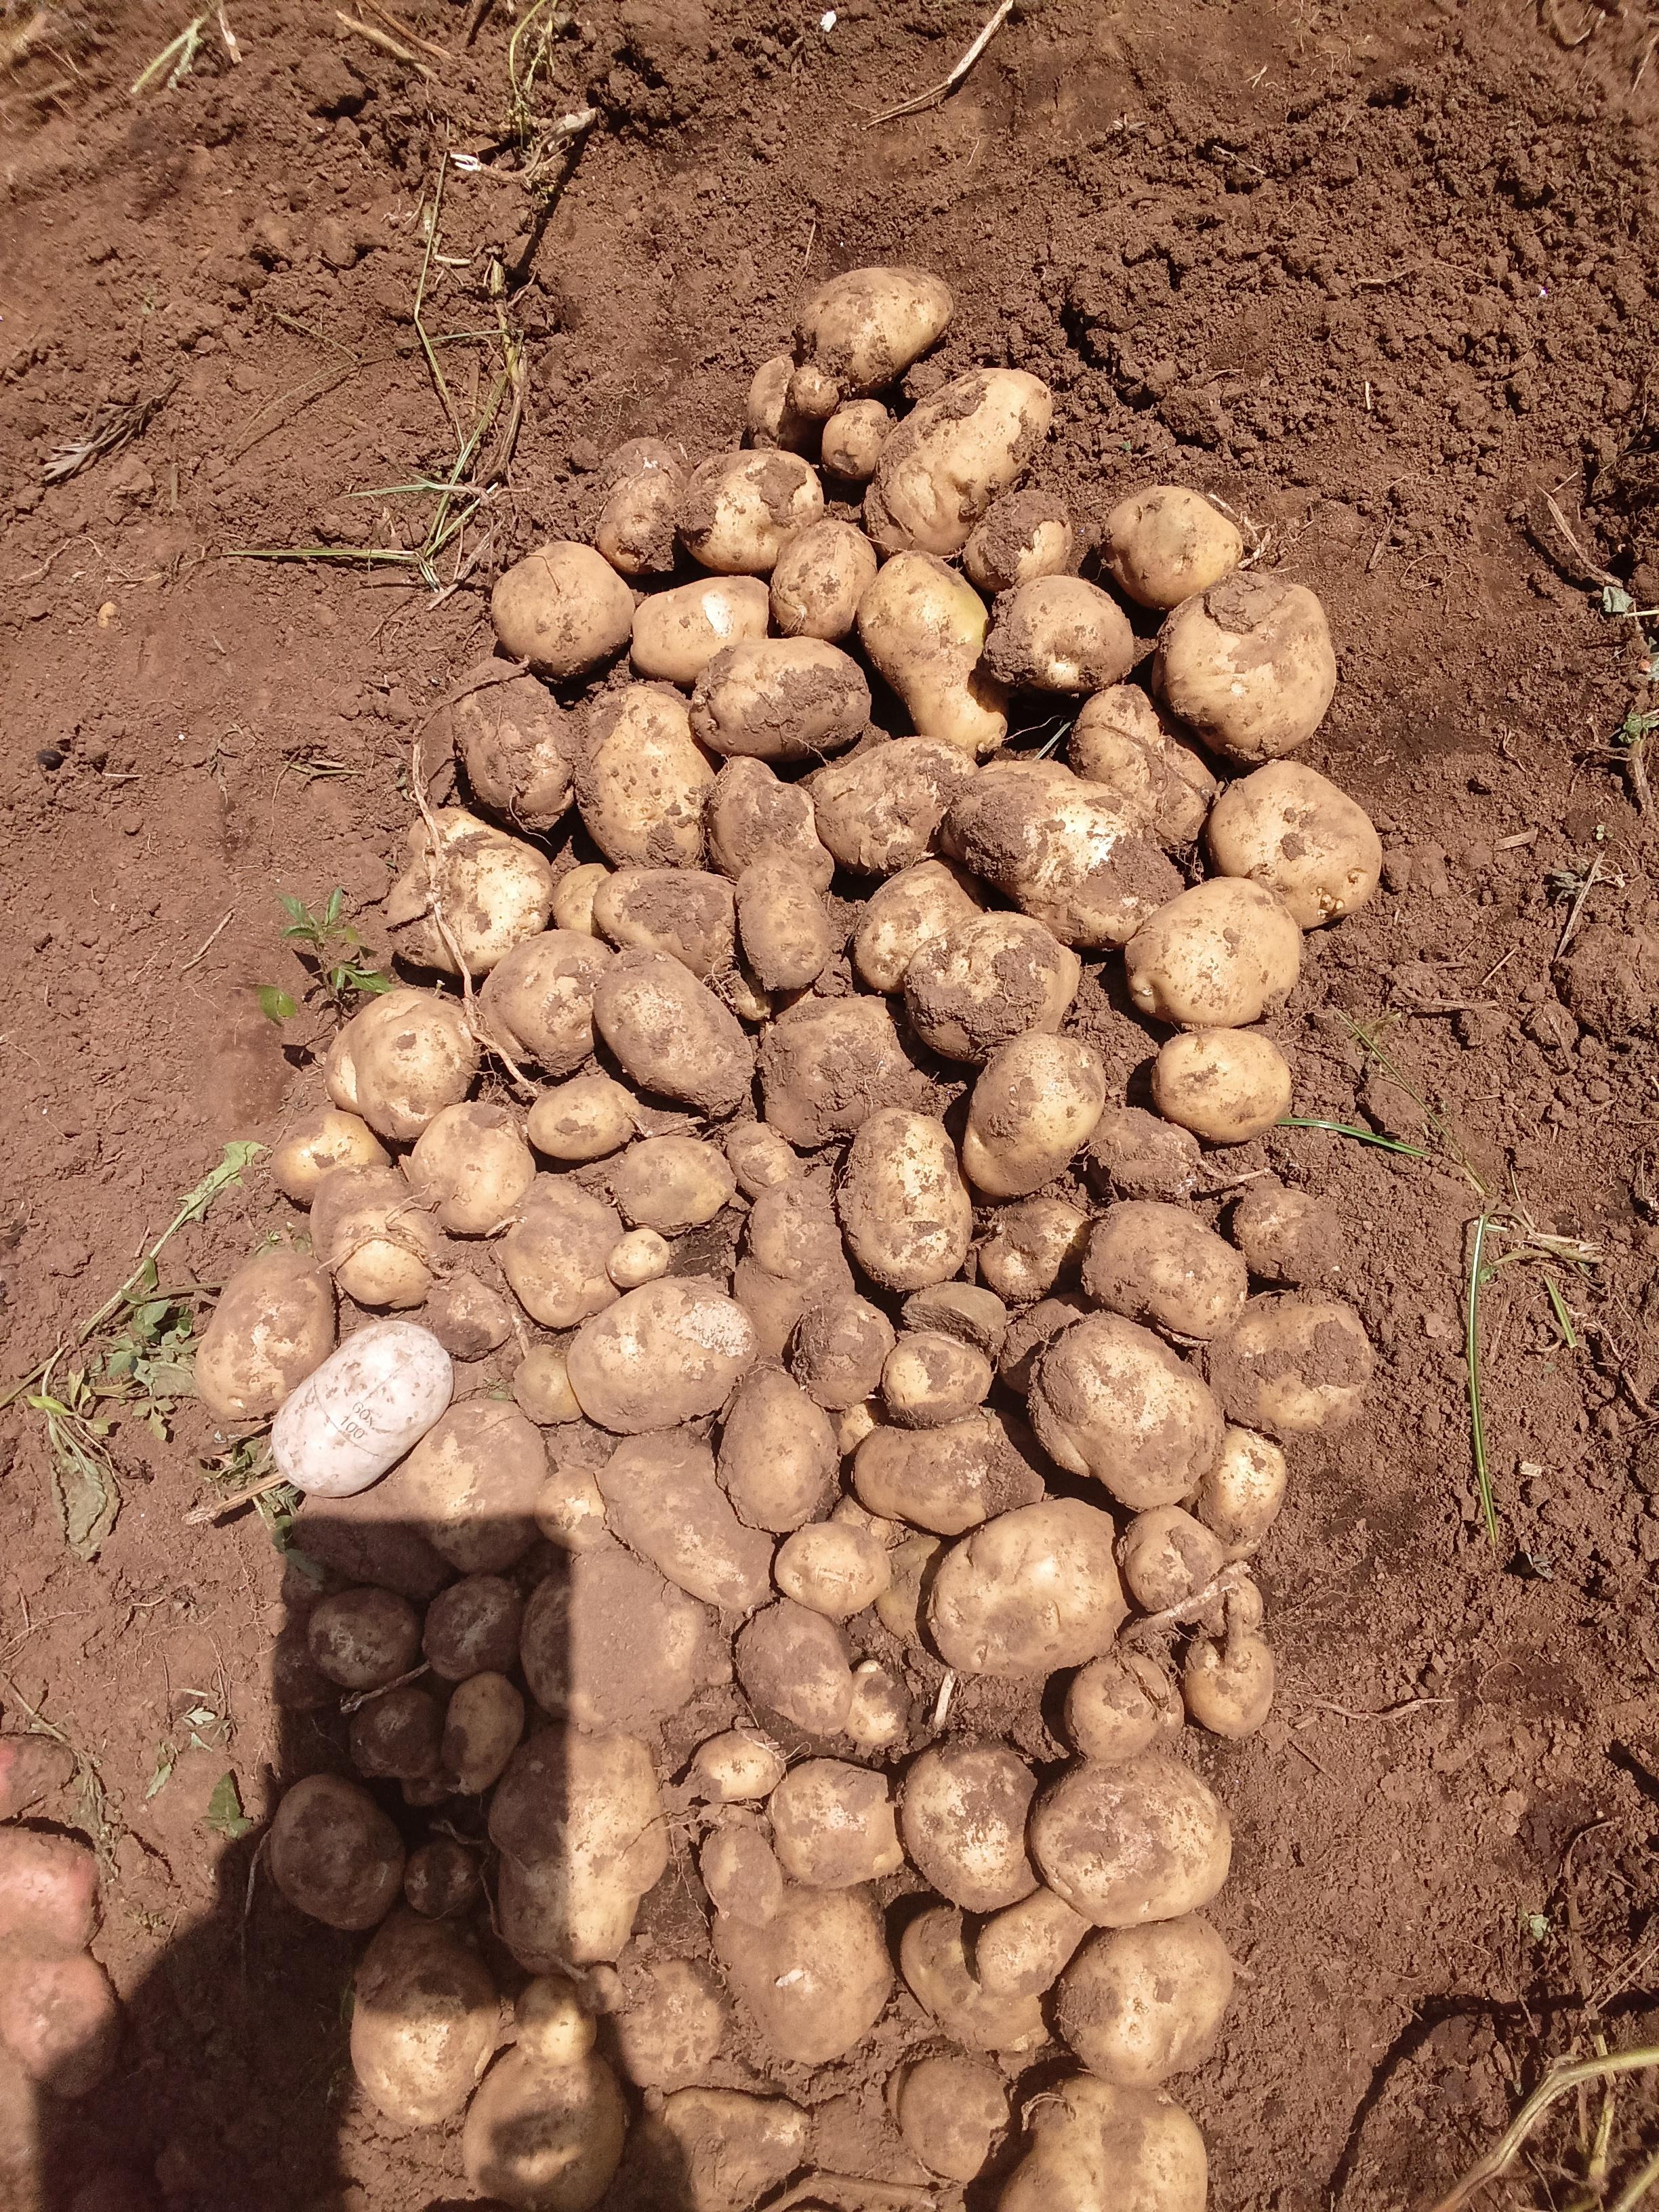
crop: potato
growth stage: harvest
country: Kenya
